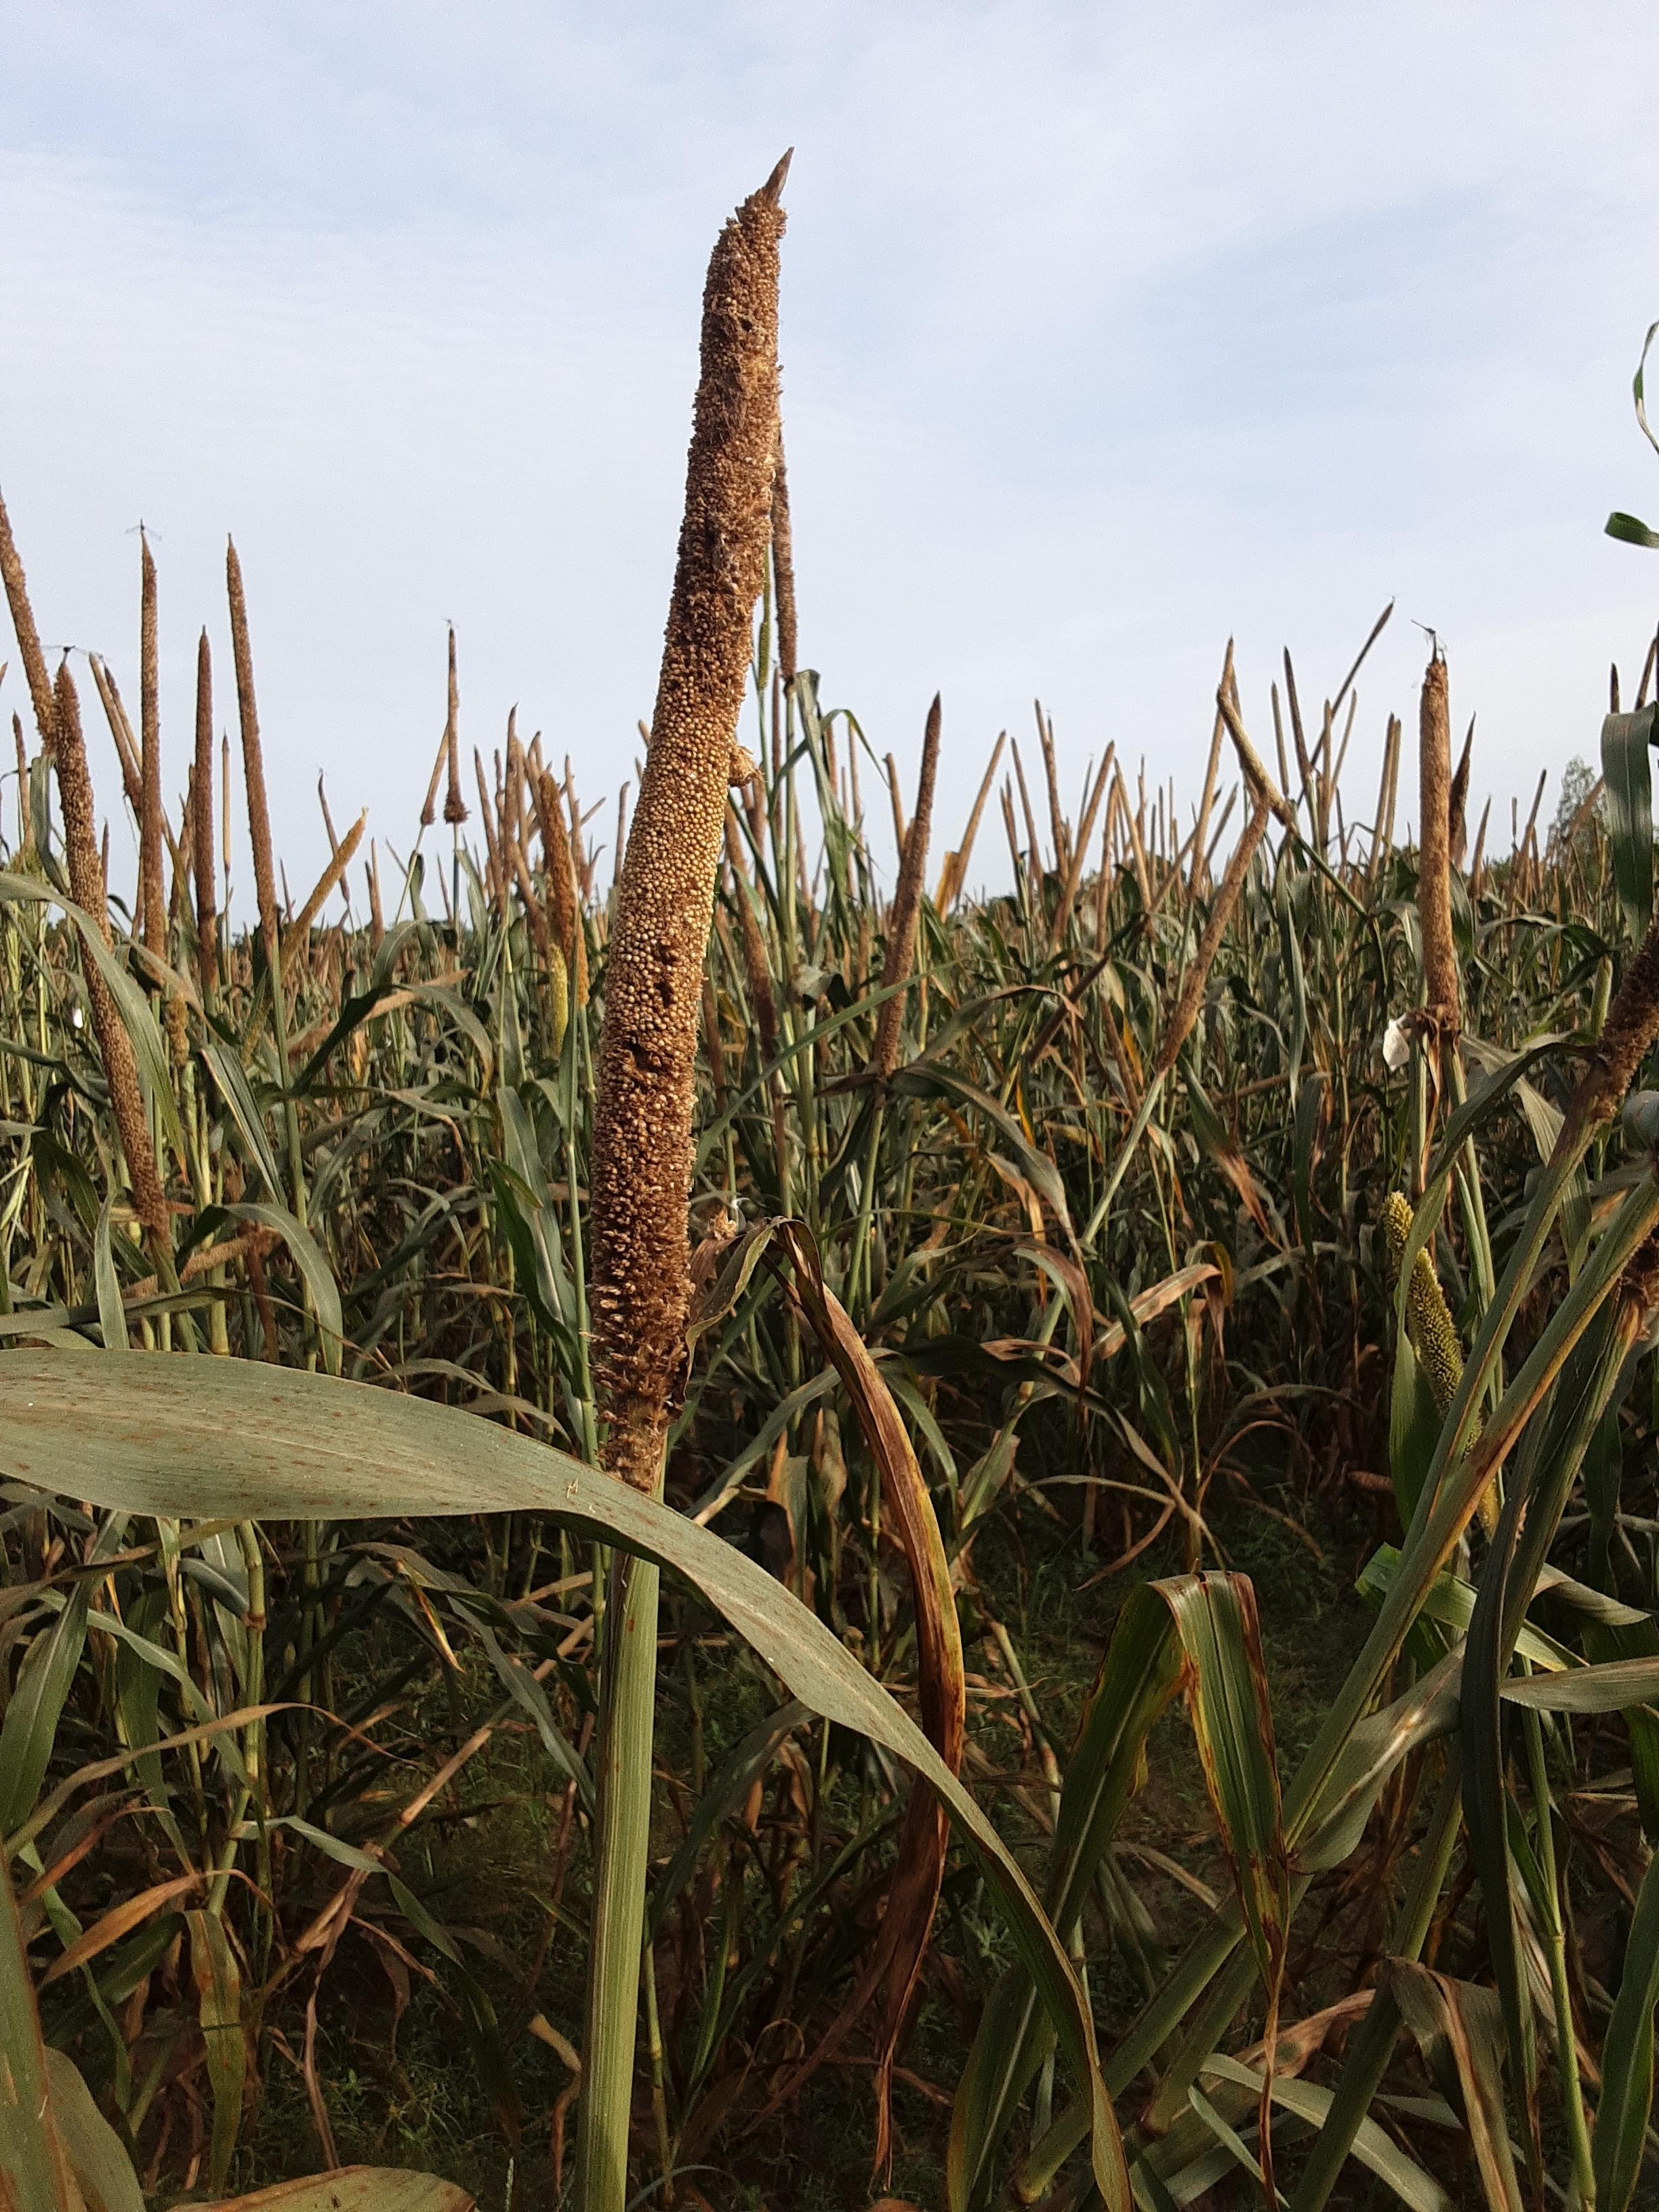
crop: pearl millet
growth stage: filling grain
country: Senegal
